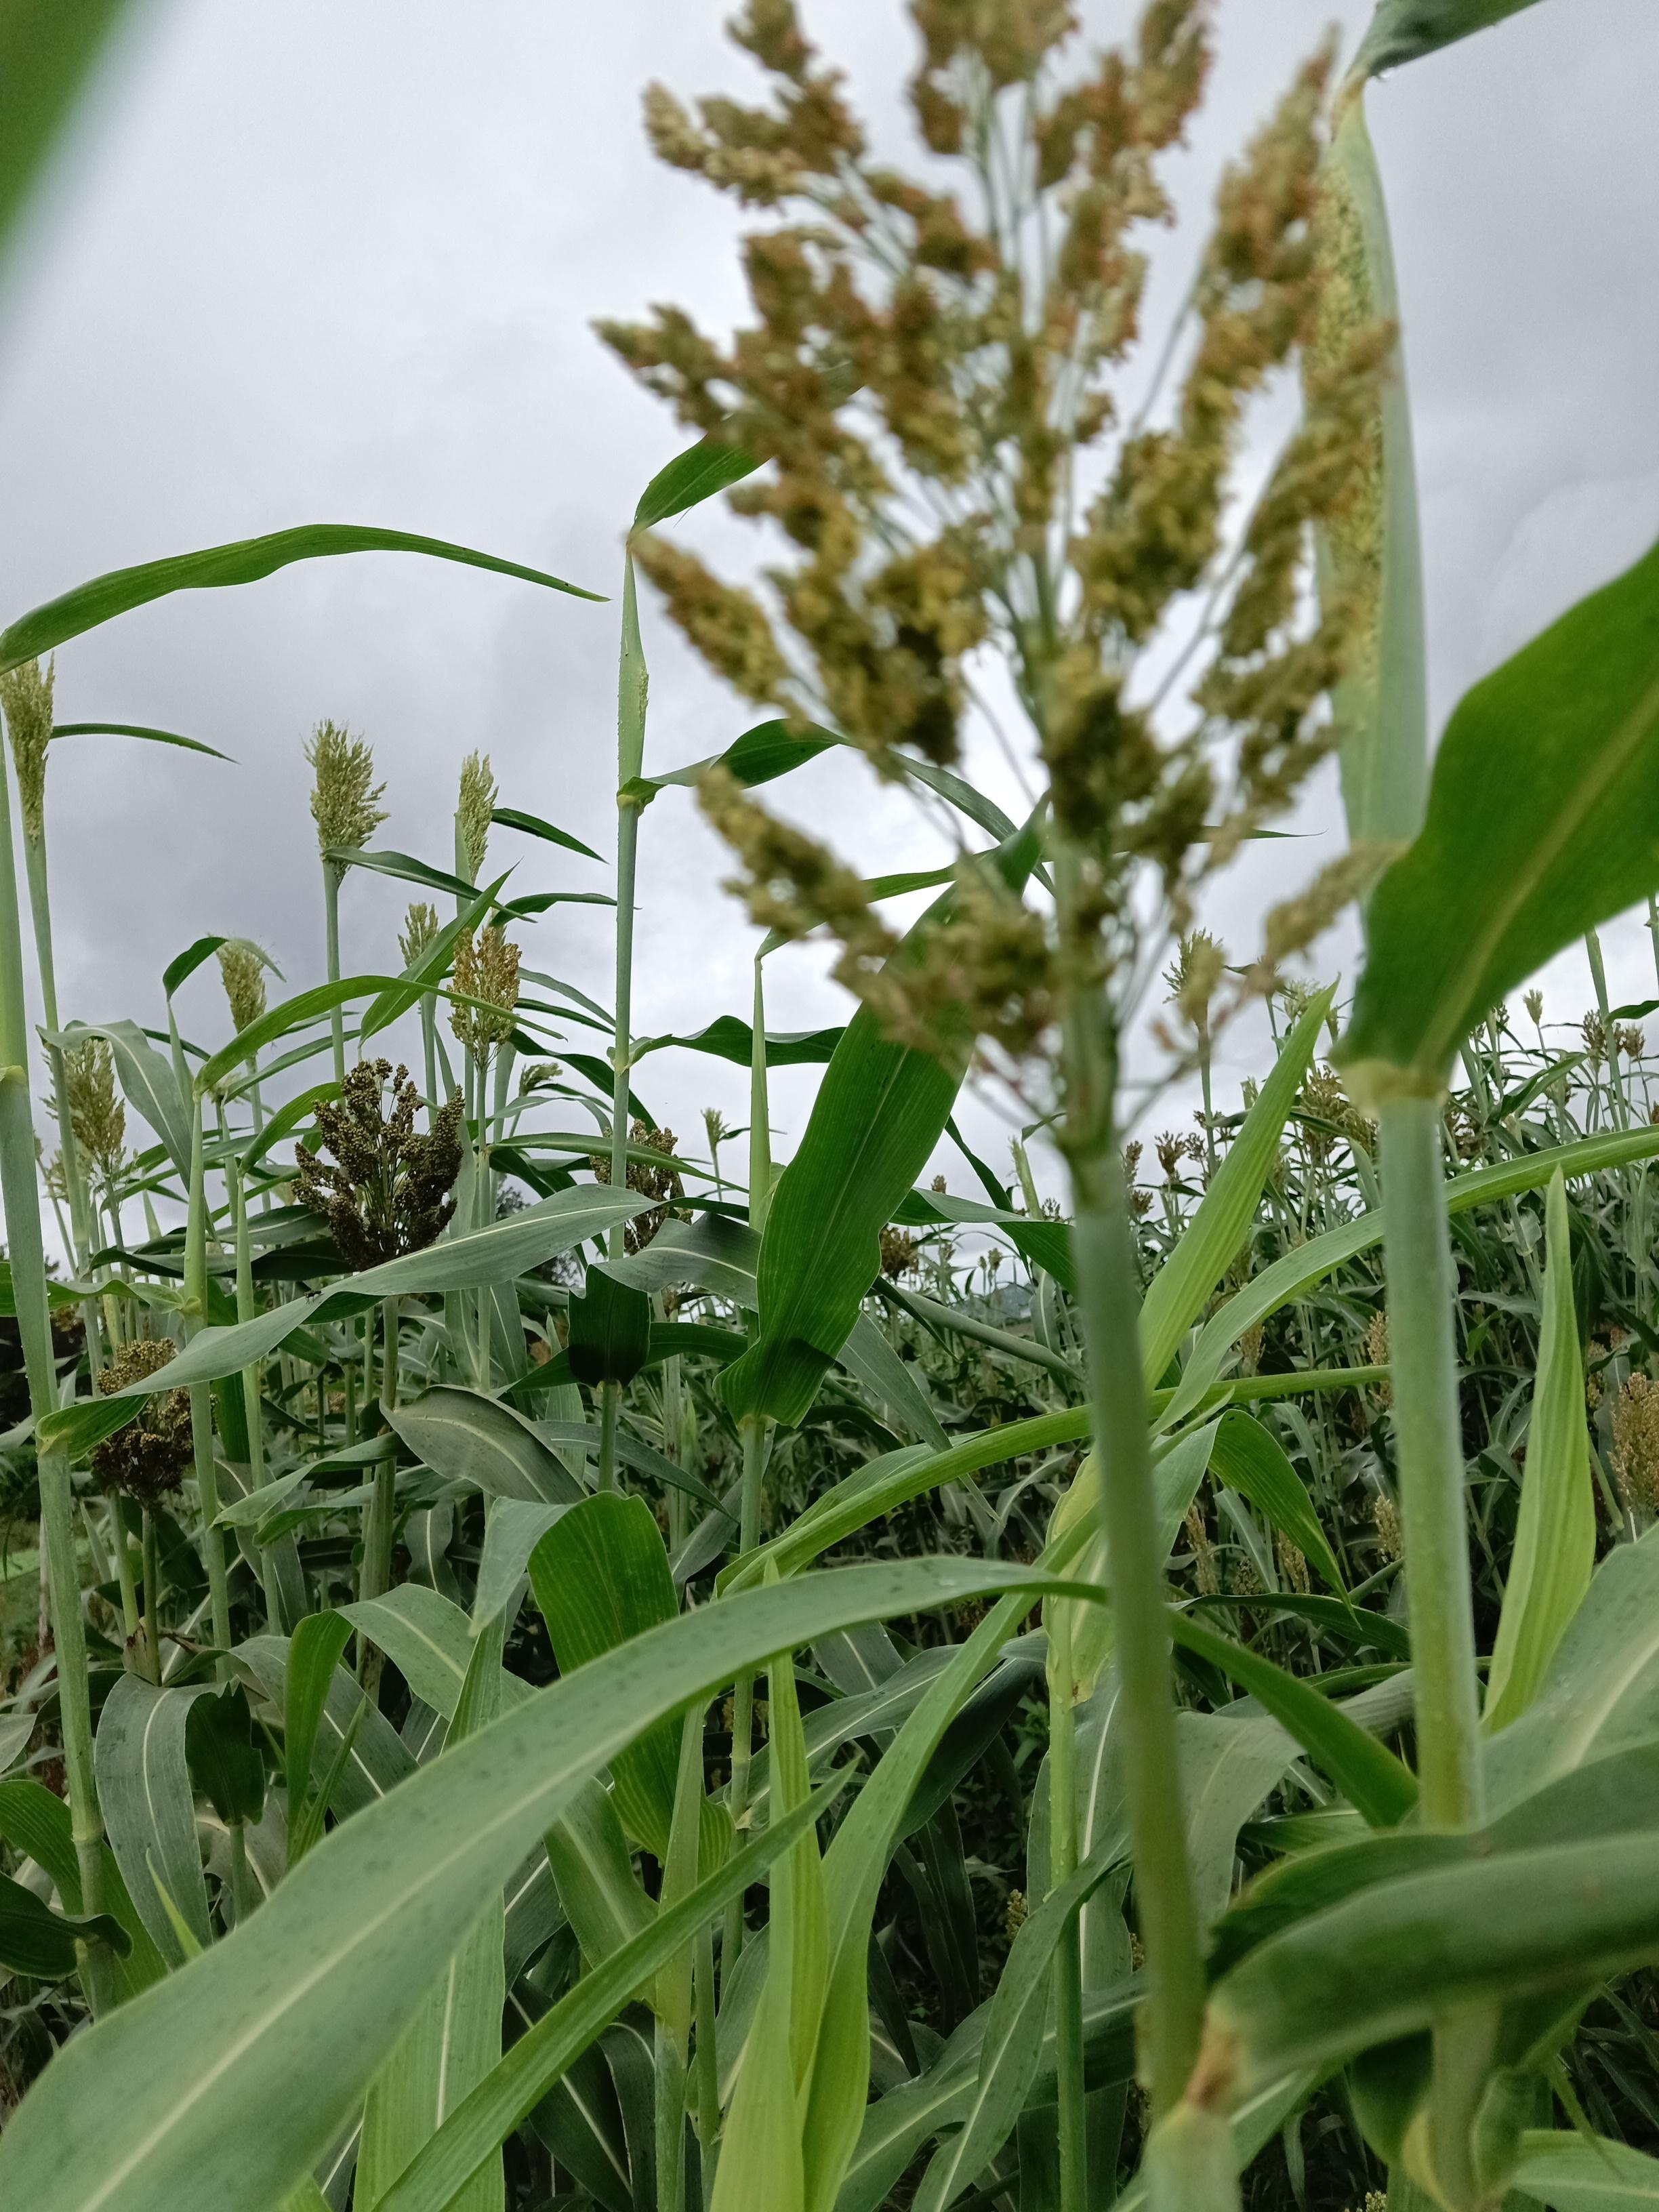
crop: sorghum
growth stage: filling grain
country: Tanzania
